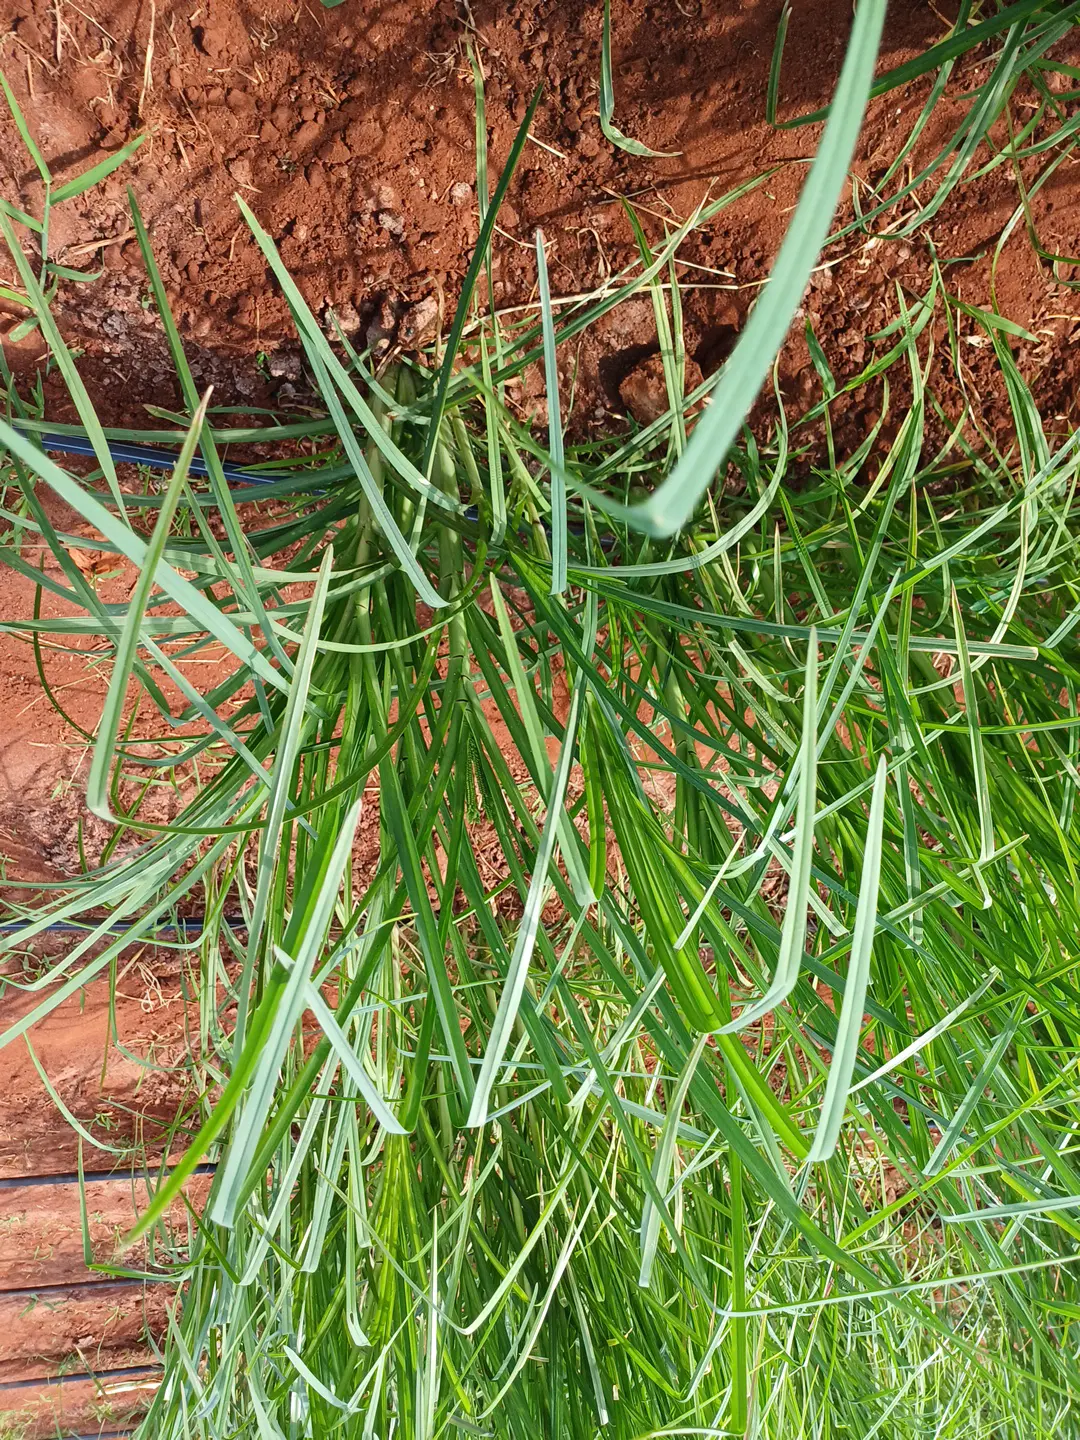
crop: finger millet
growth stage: flowering
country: Kenya
